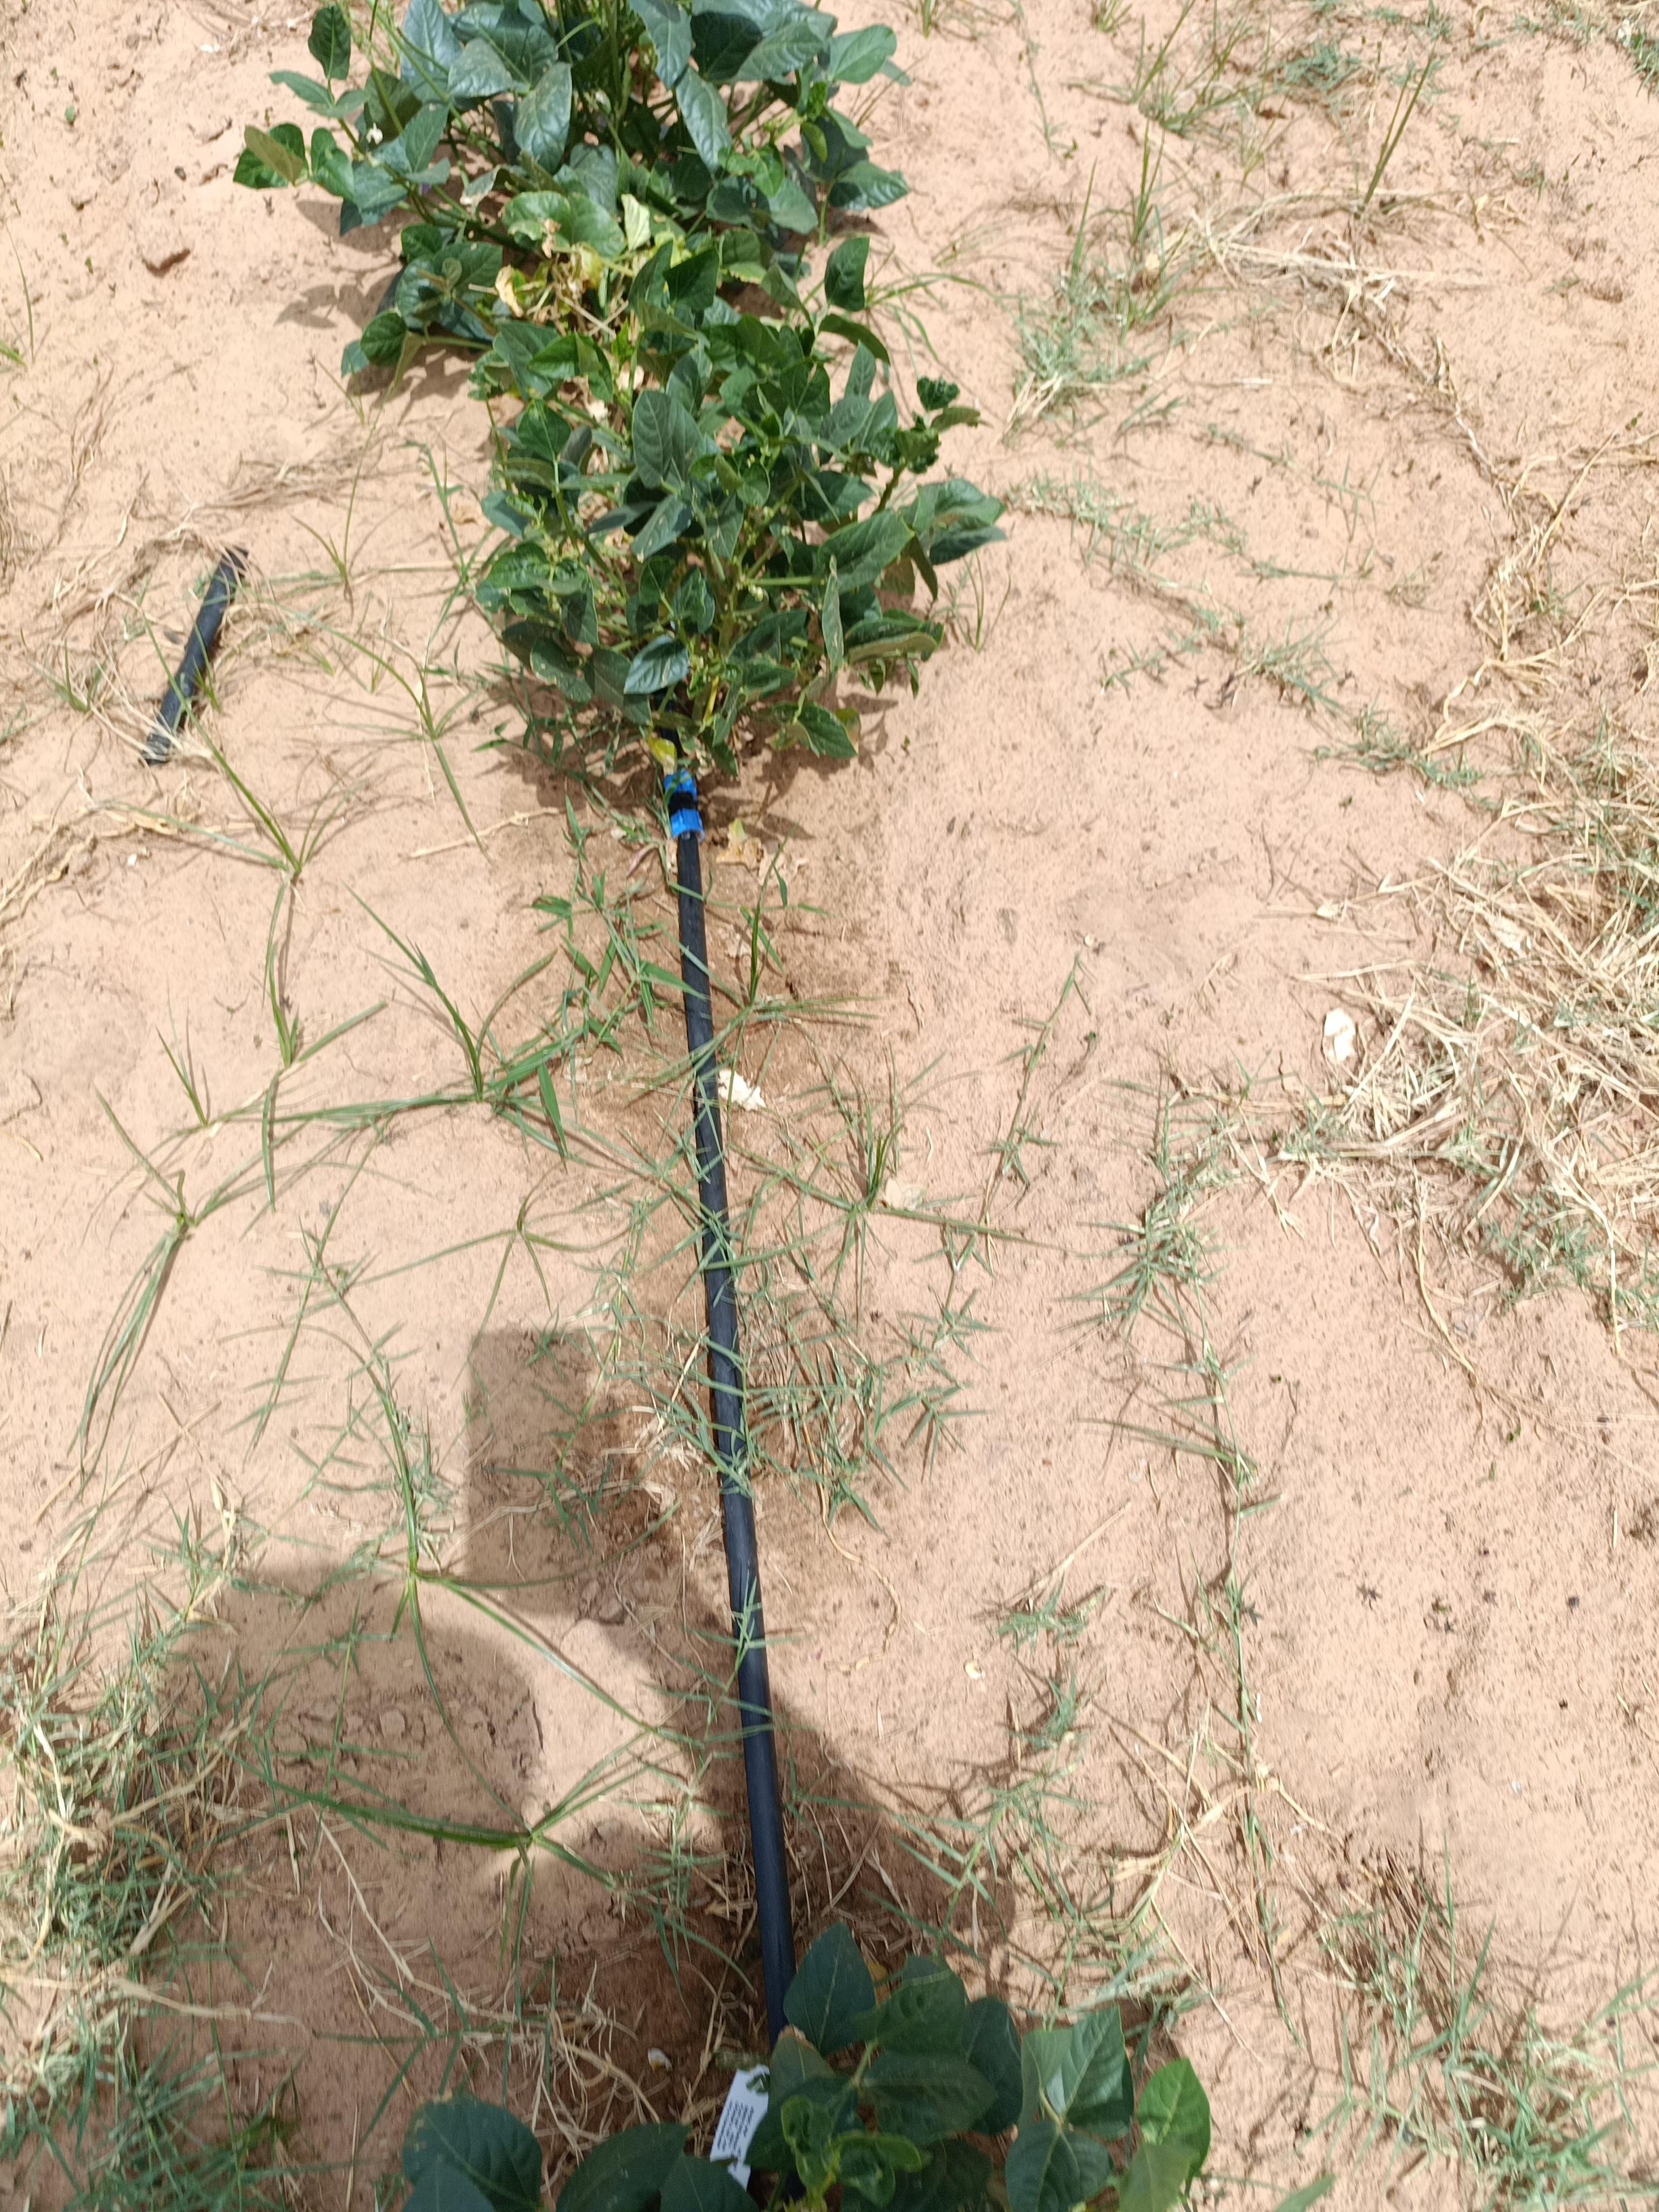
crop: cowpea
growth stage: development pod
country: Nigeria
